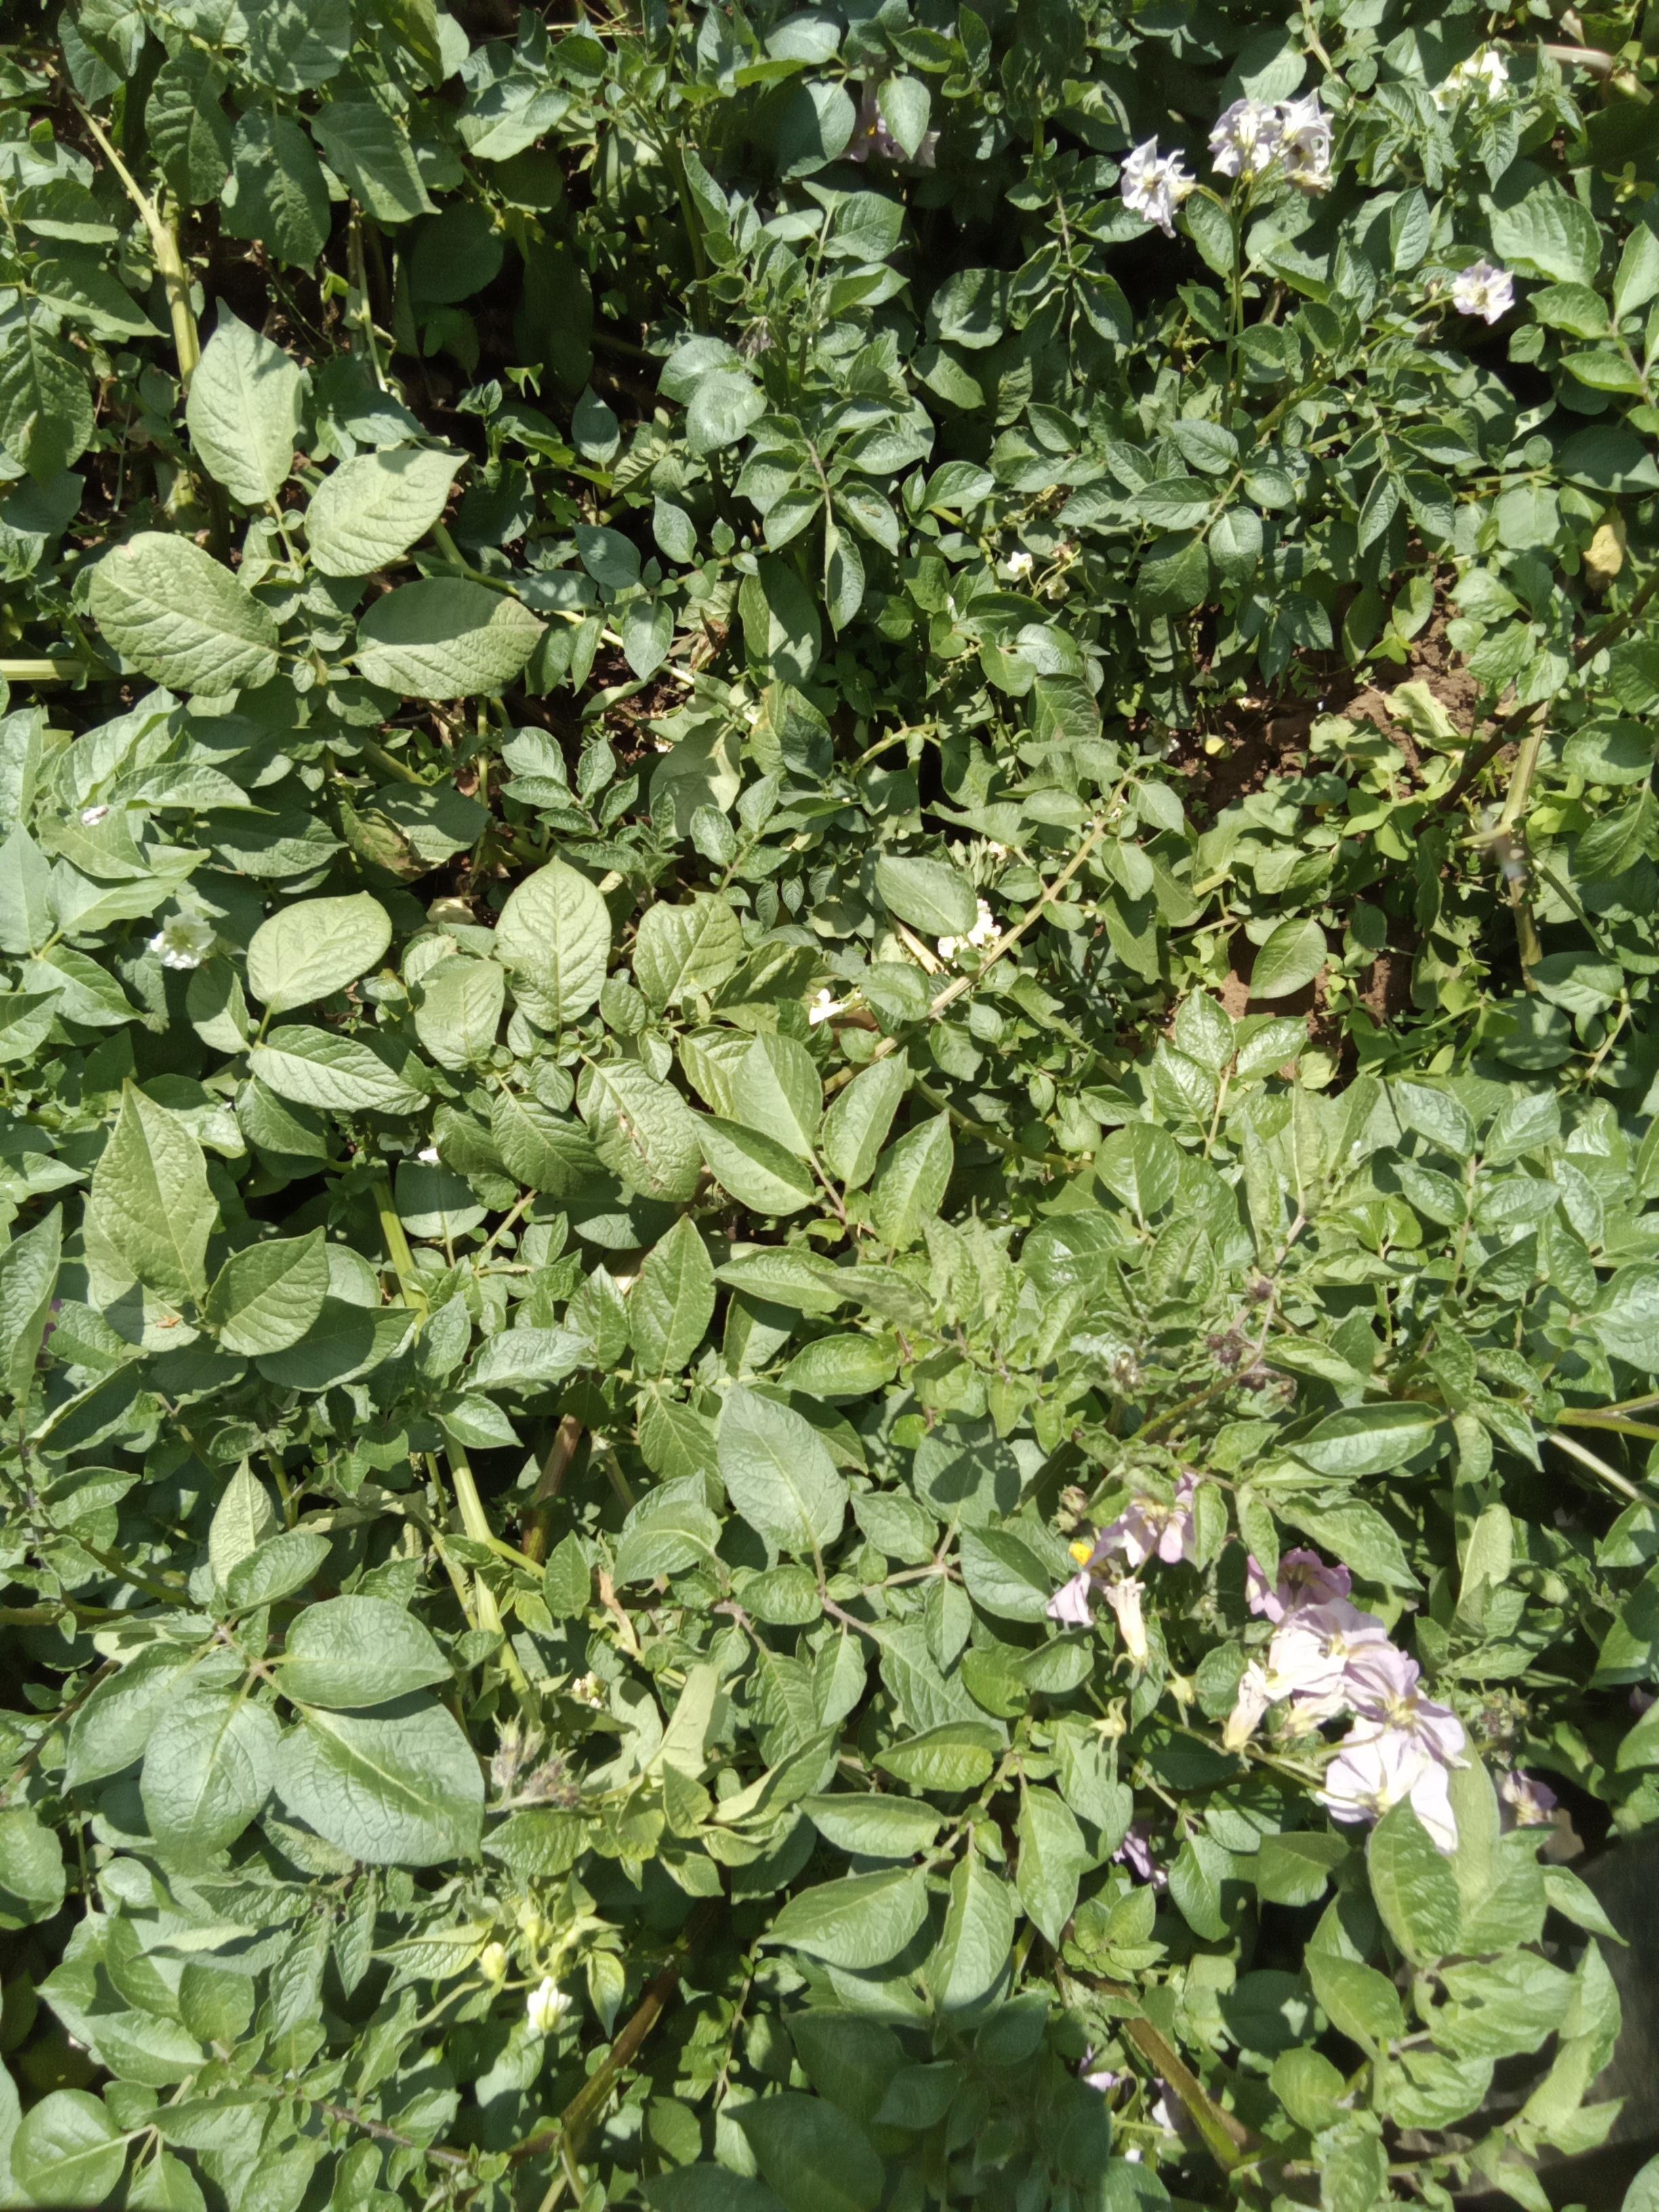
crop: potato
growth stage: flowering
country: Kenya
